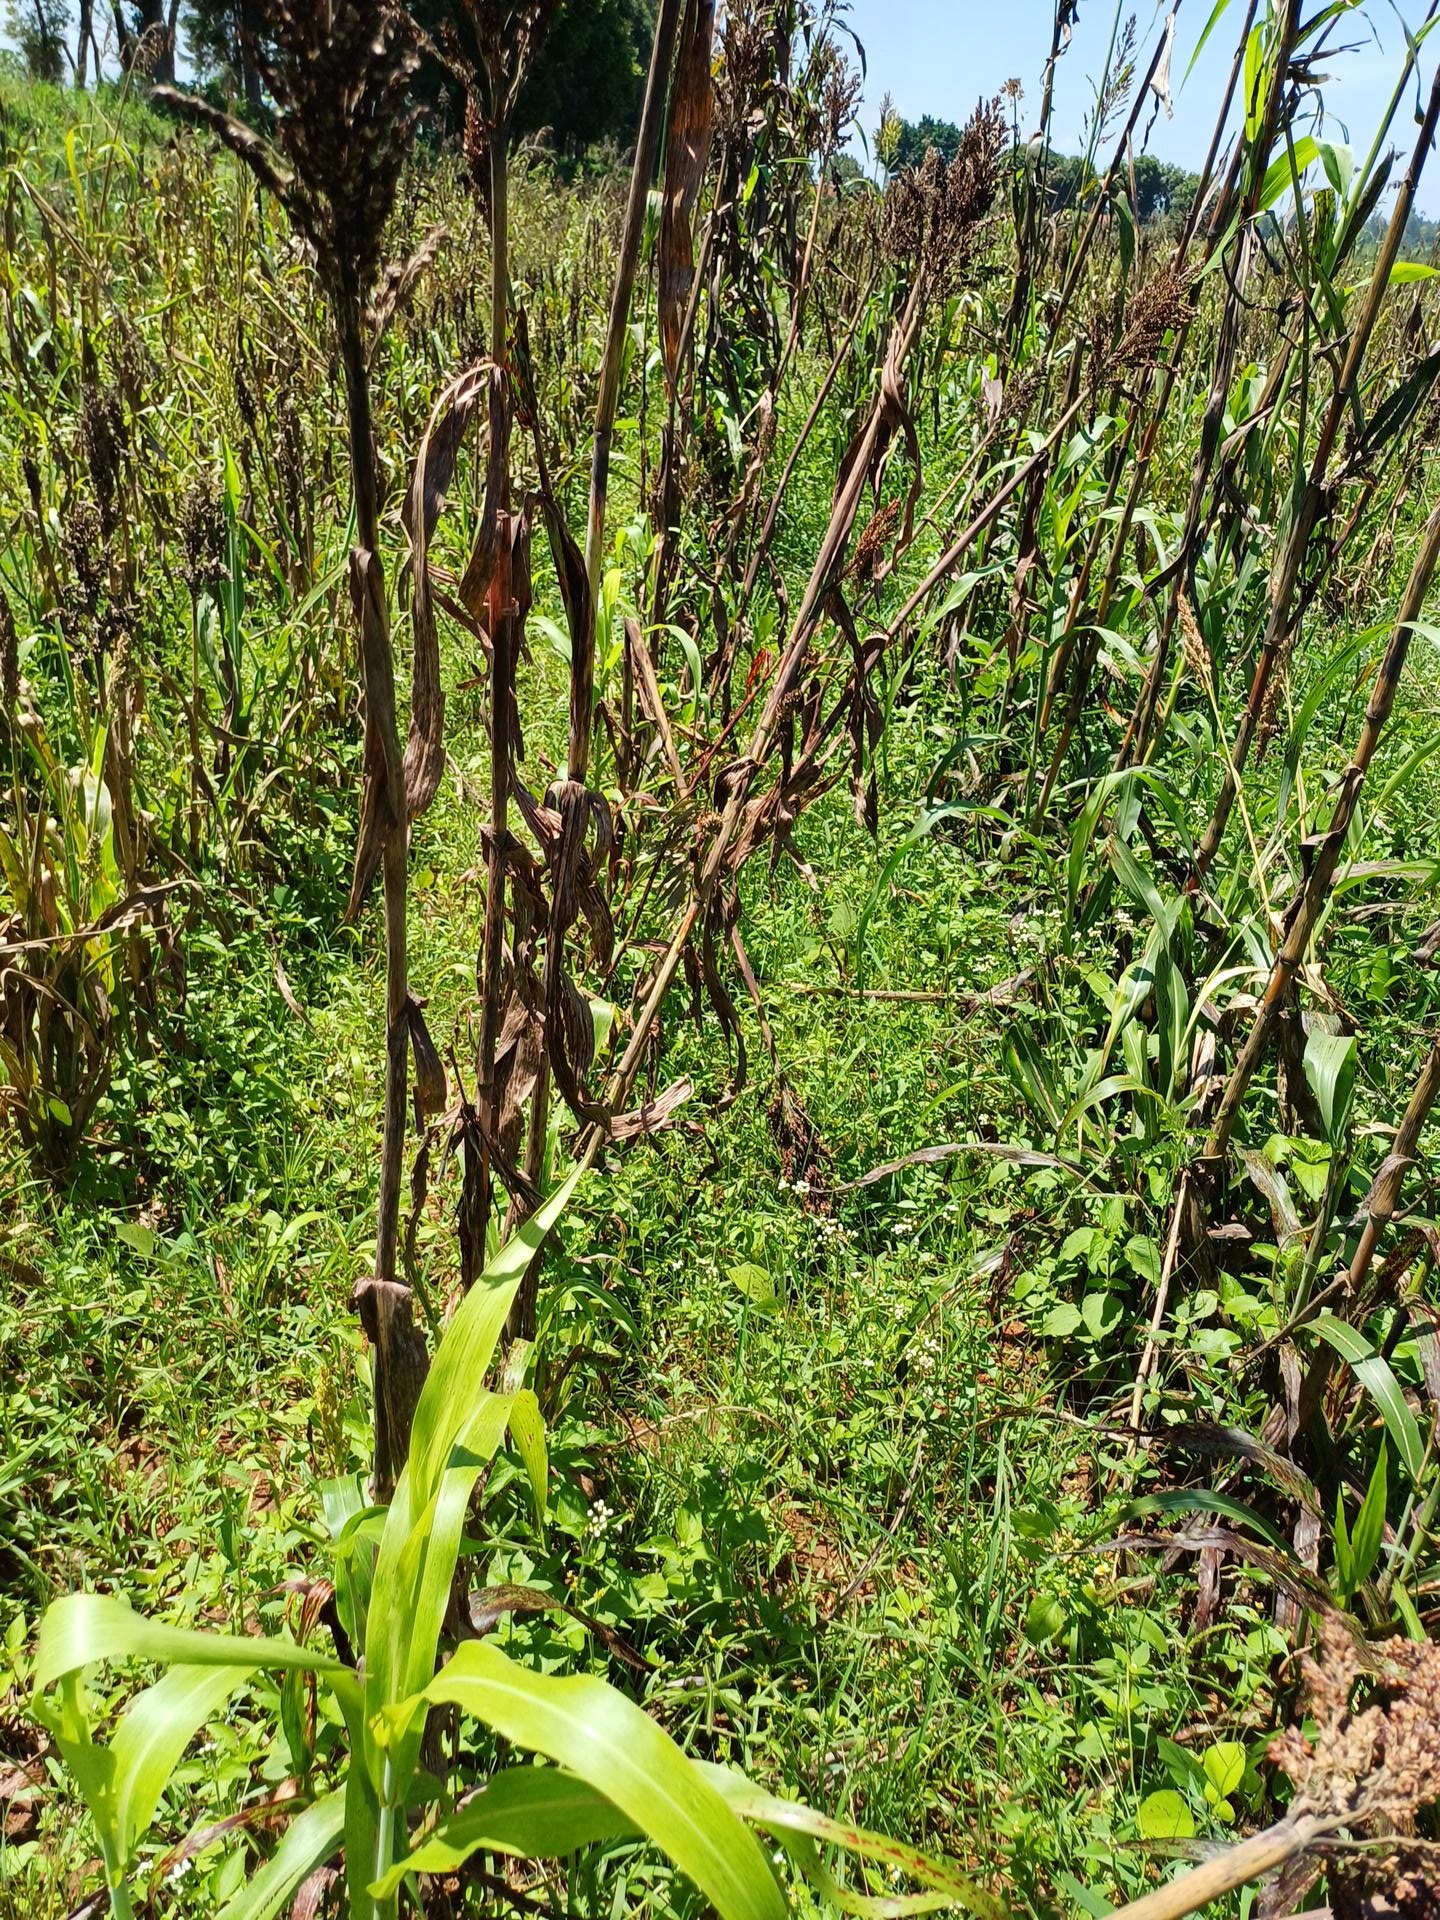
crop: sorghum
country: Kenya
